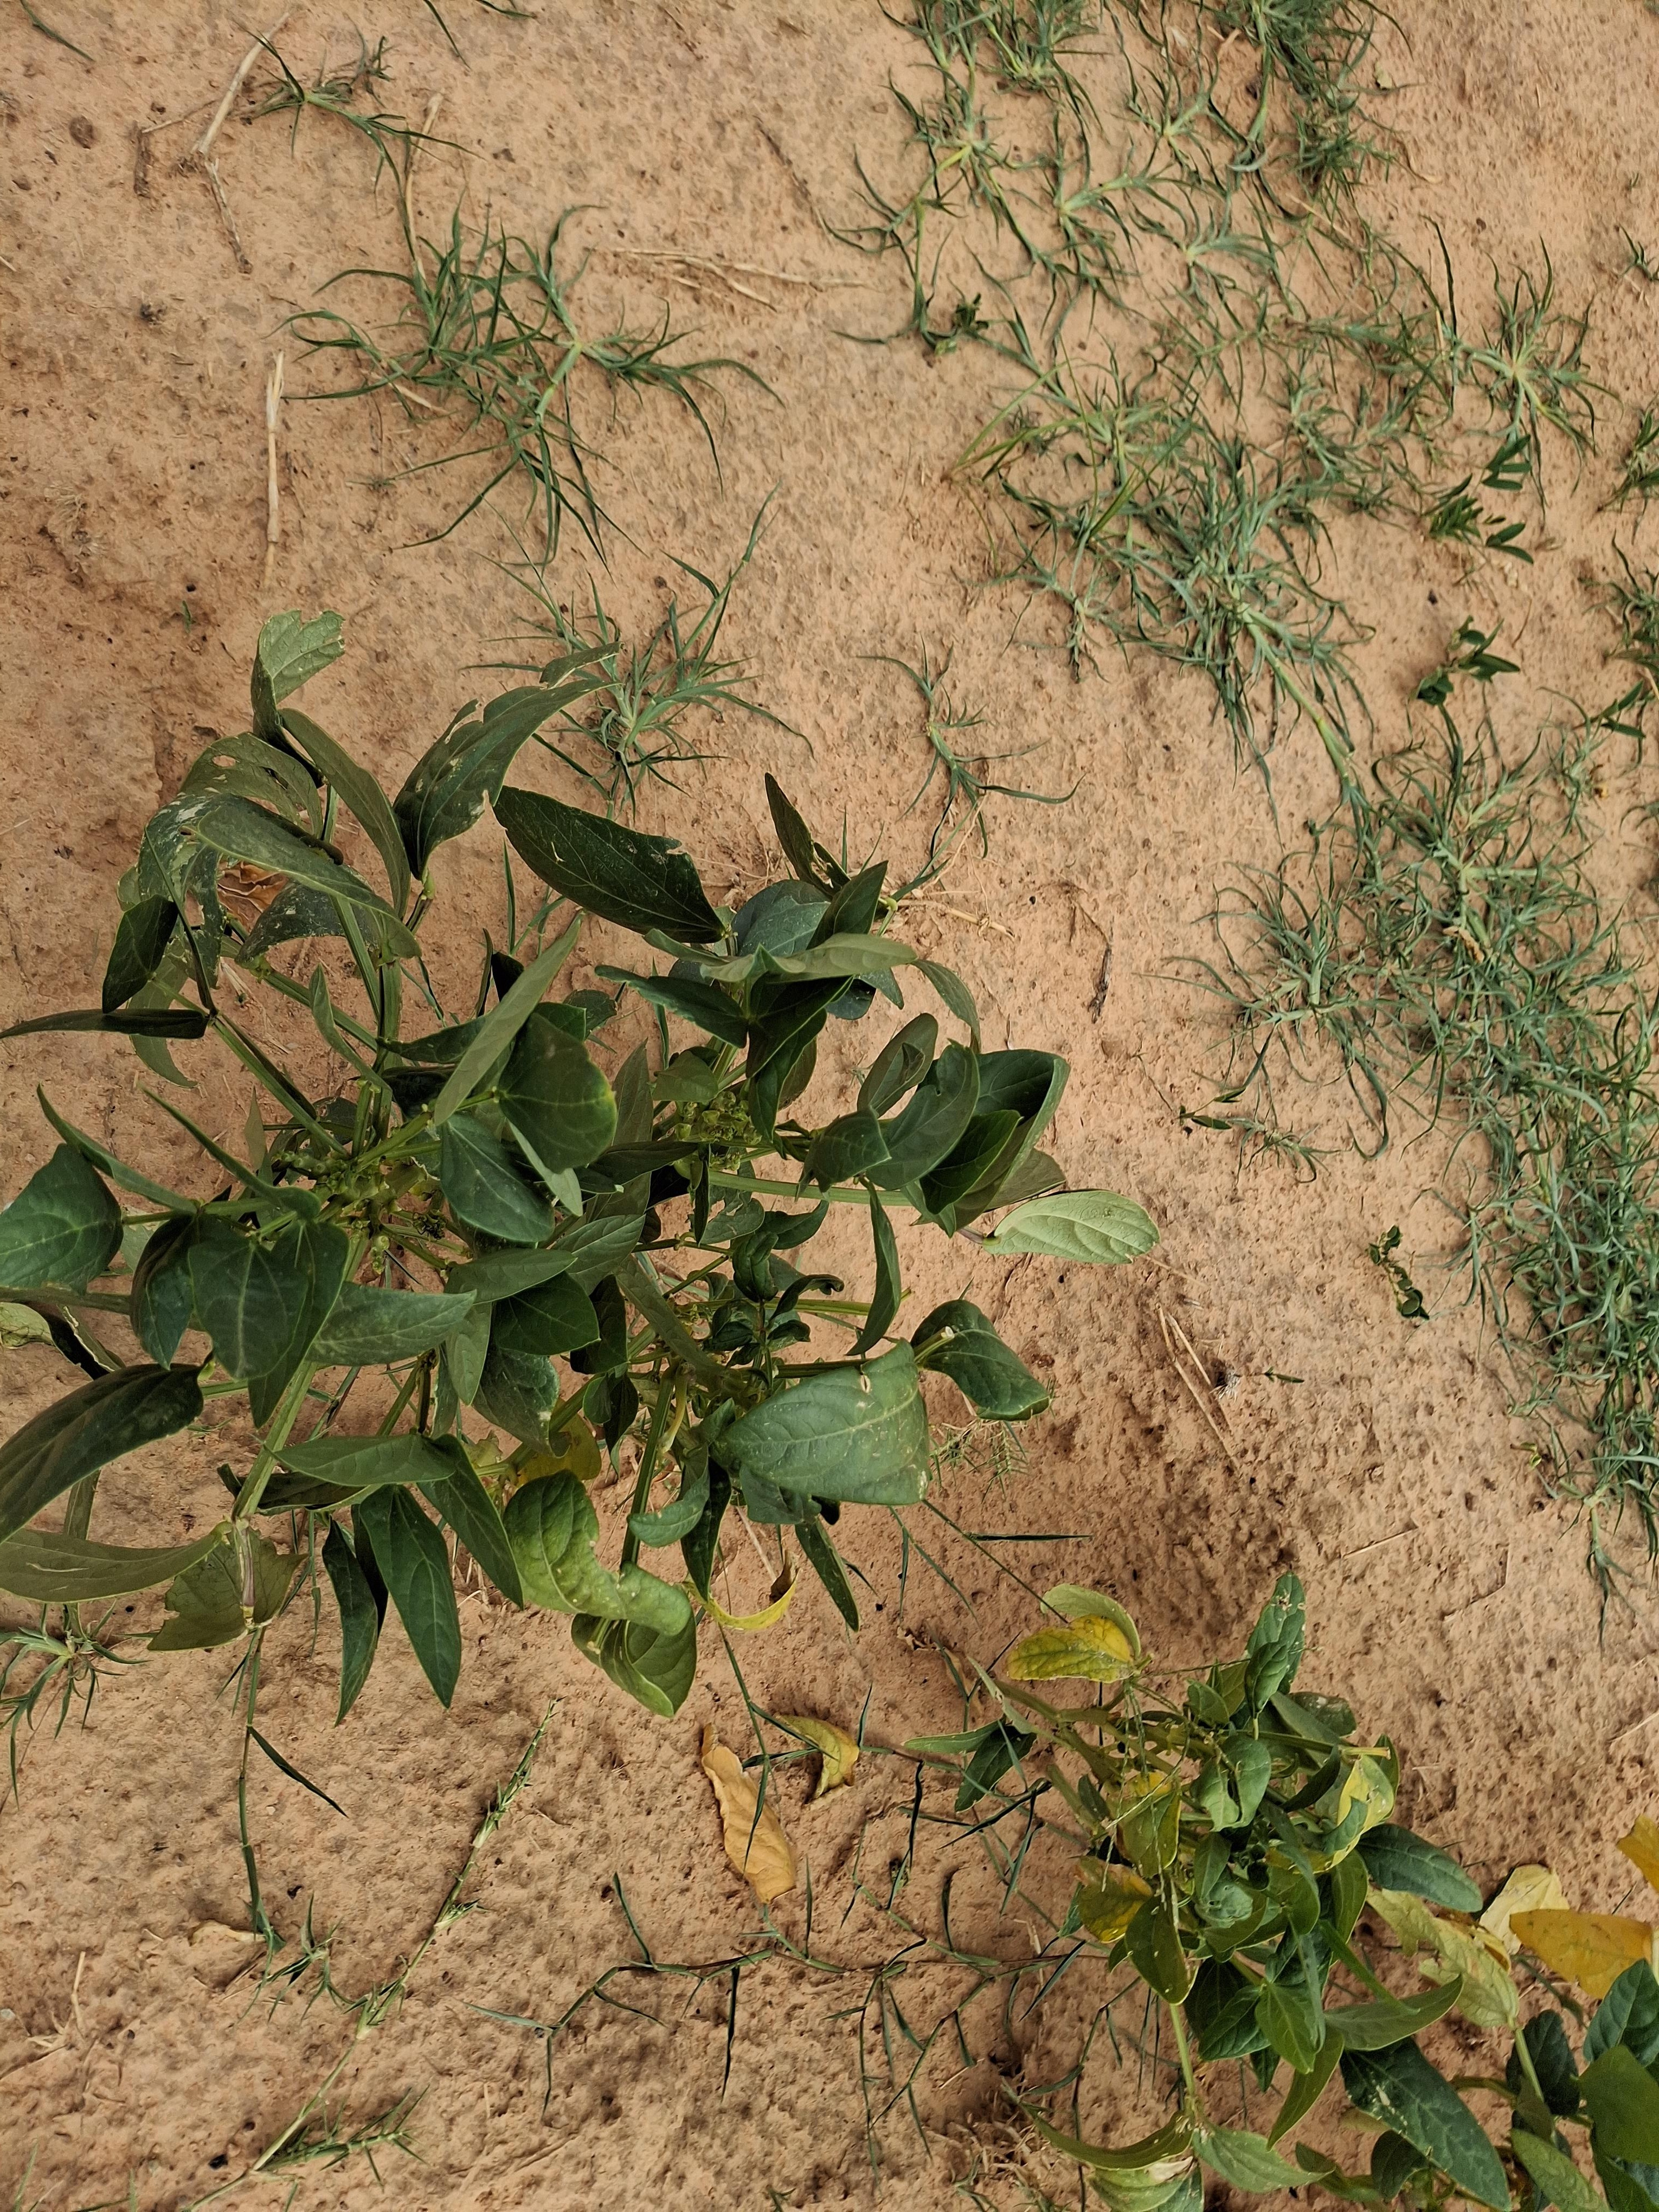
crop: cowpea
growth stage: harvest maturity
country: Nigeria
